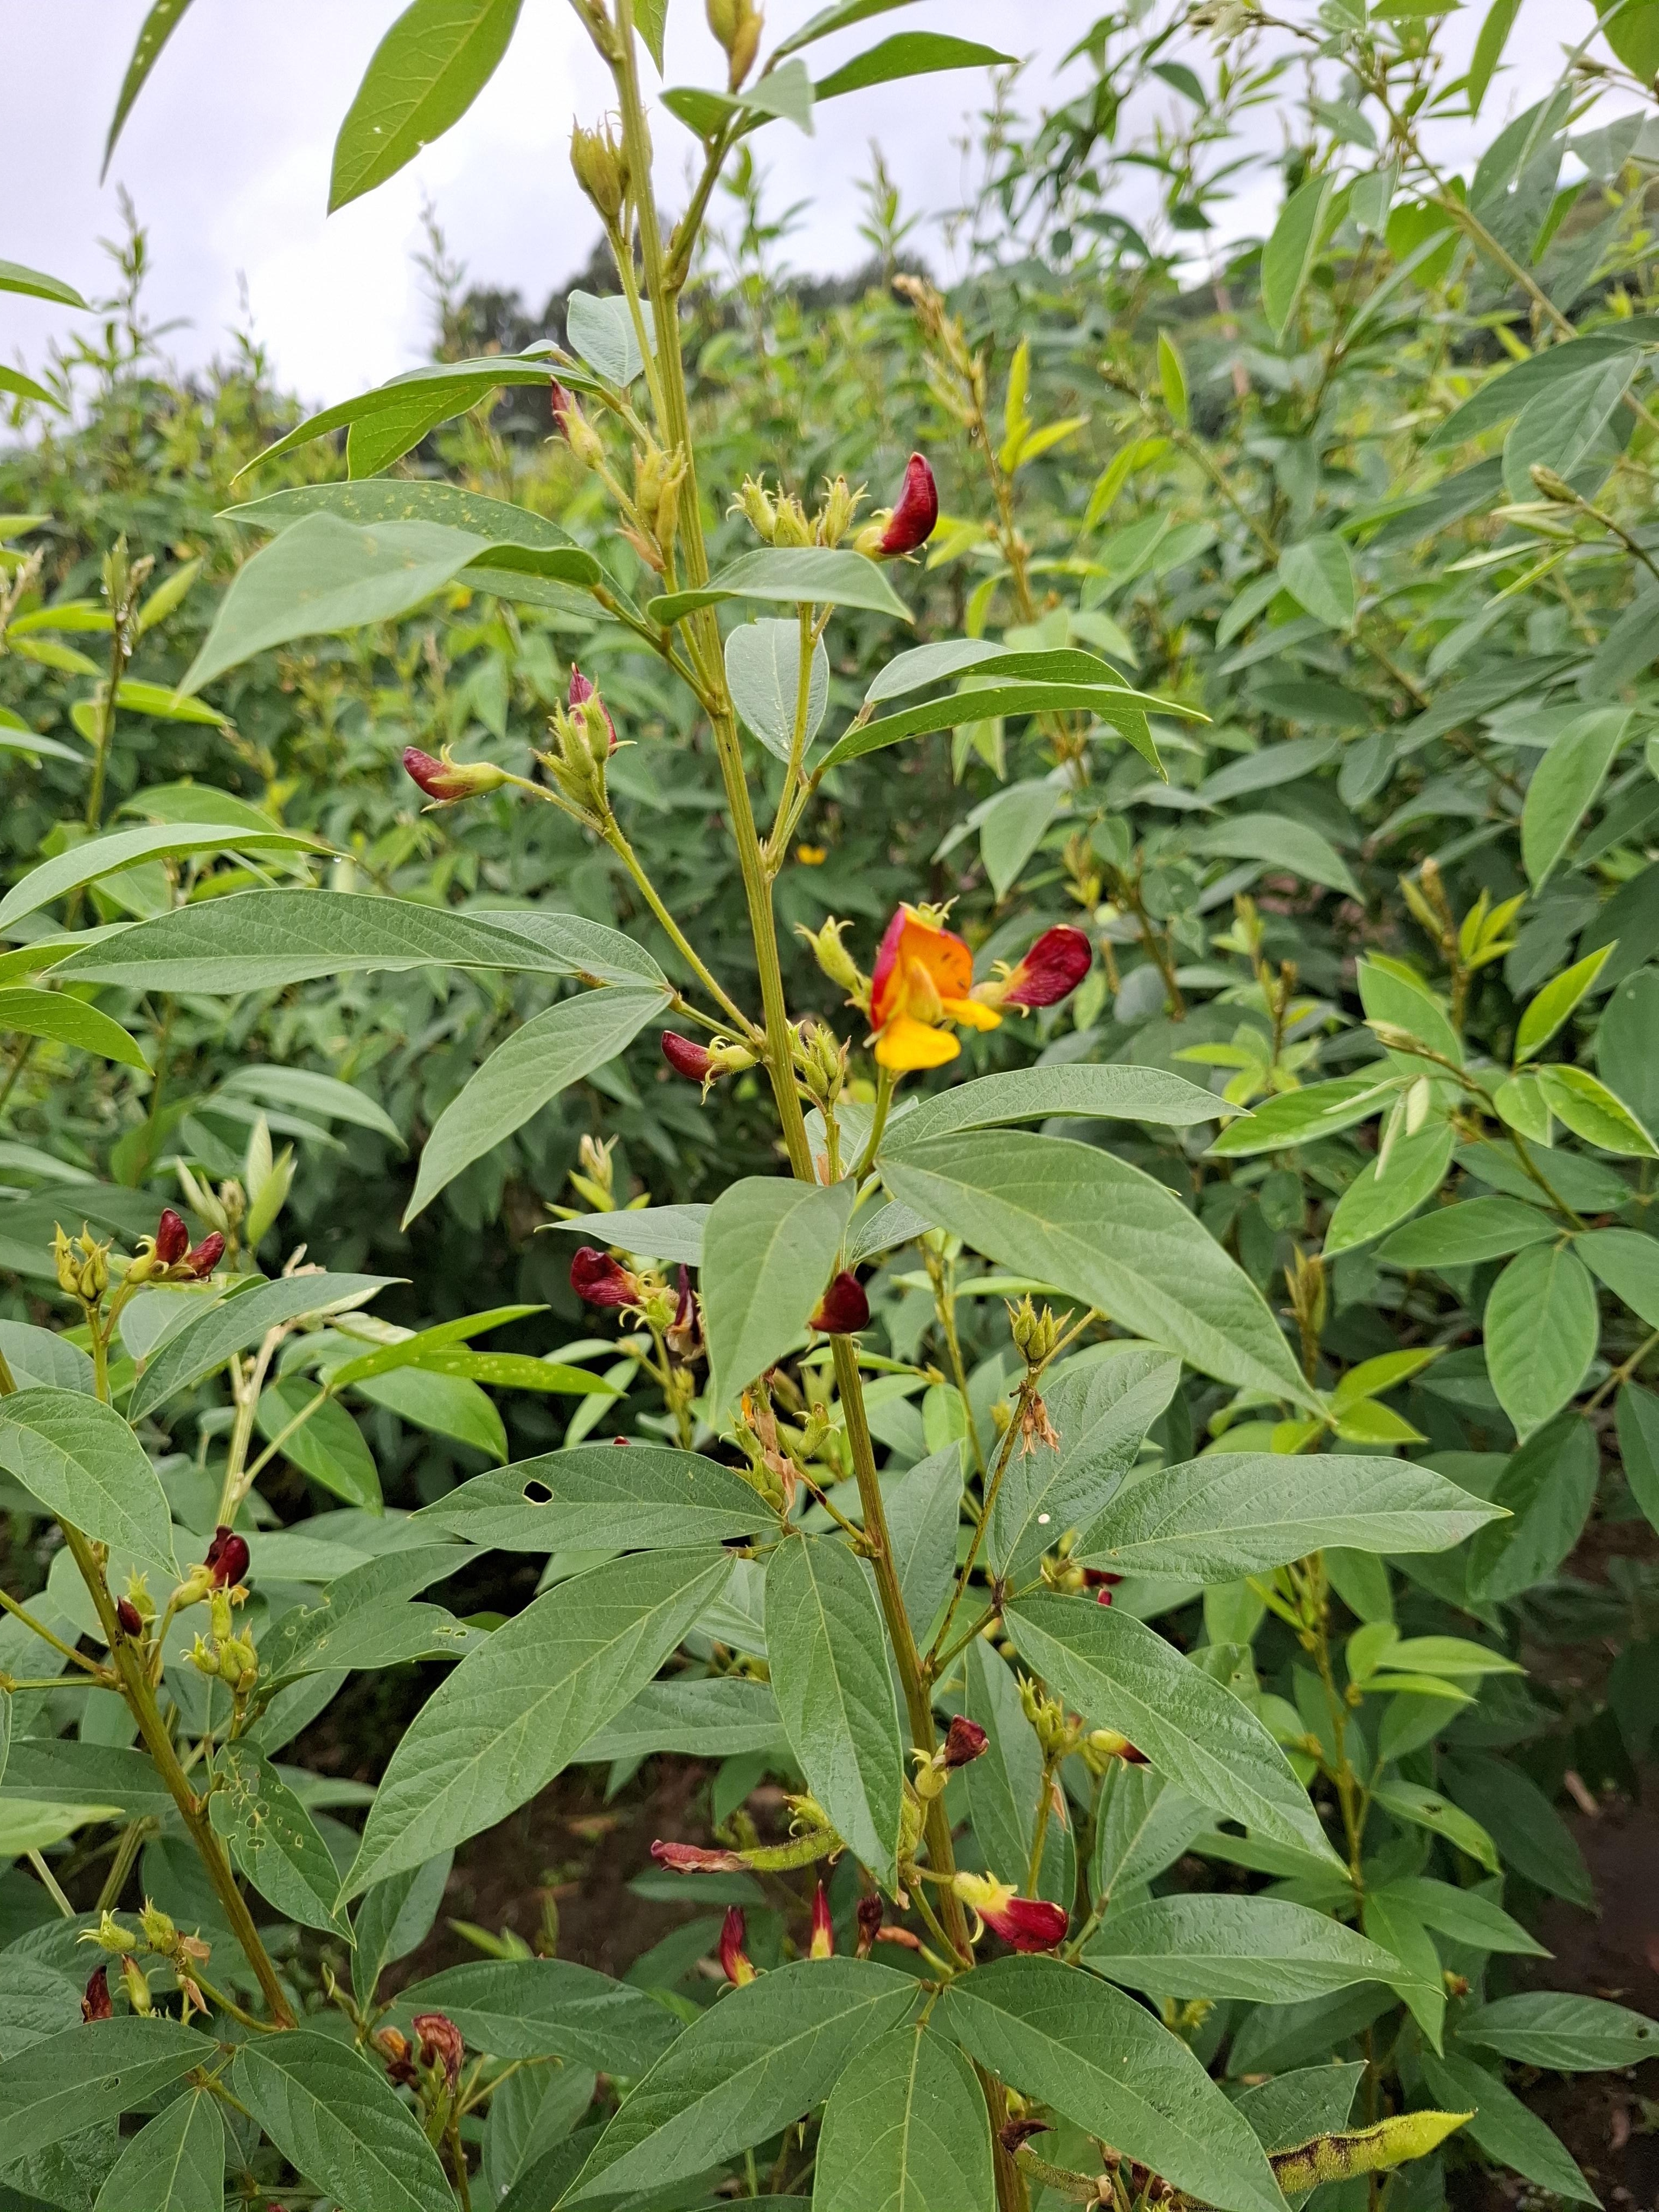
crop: sorghum
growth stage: harvest maturity
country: Tanzania
